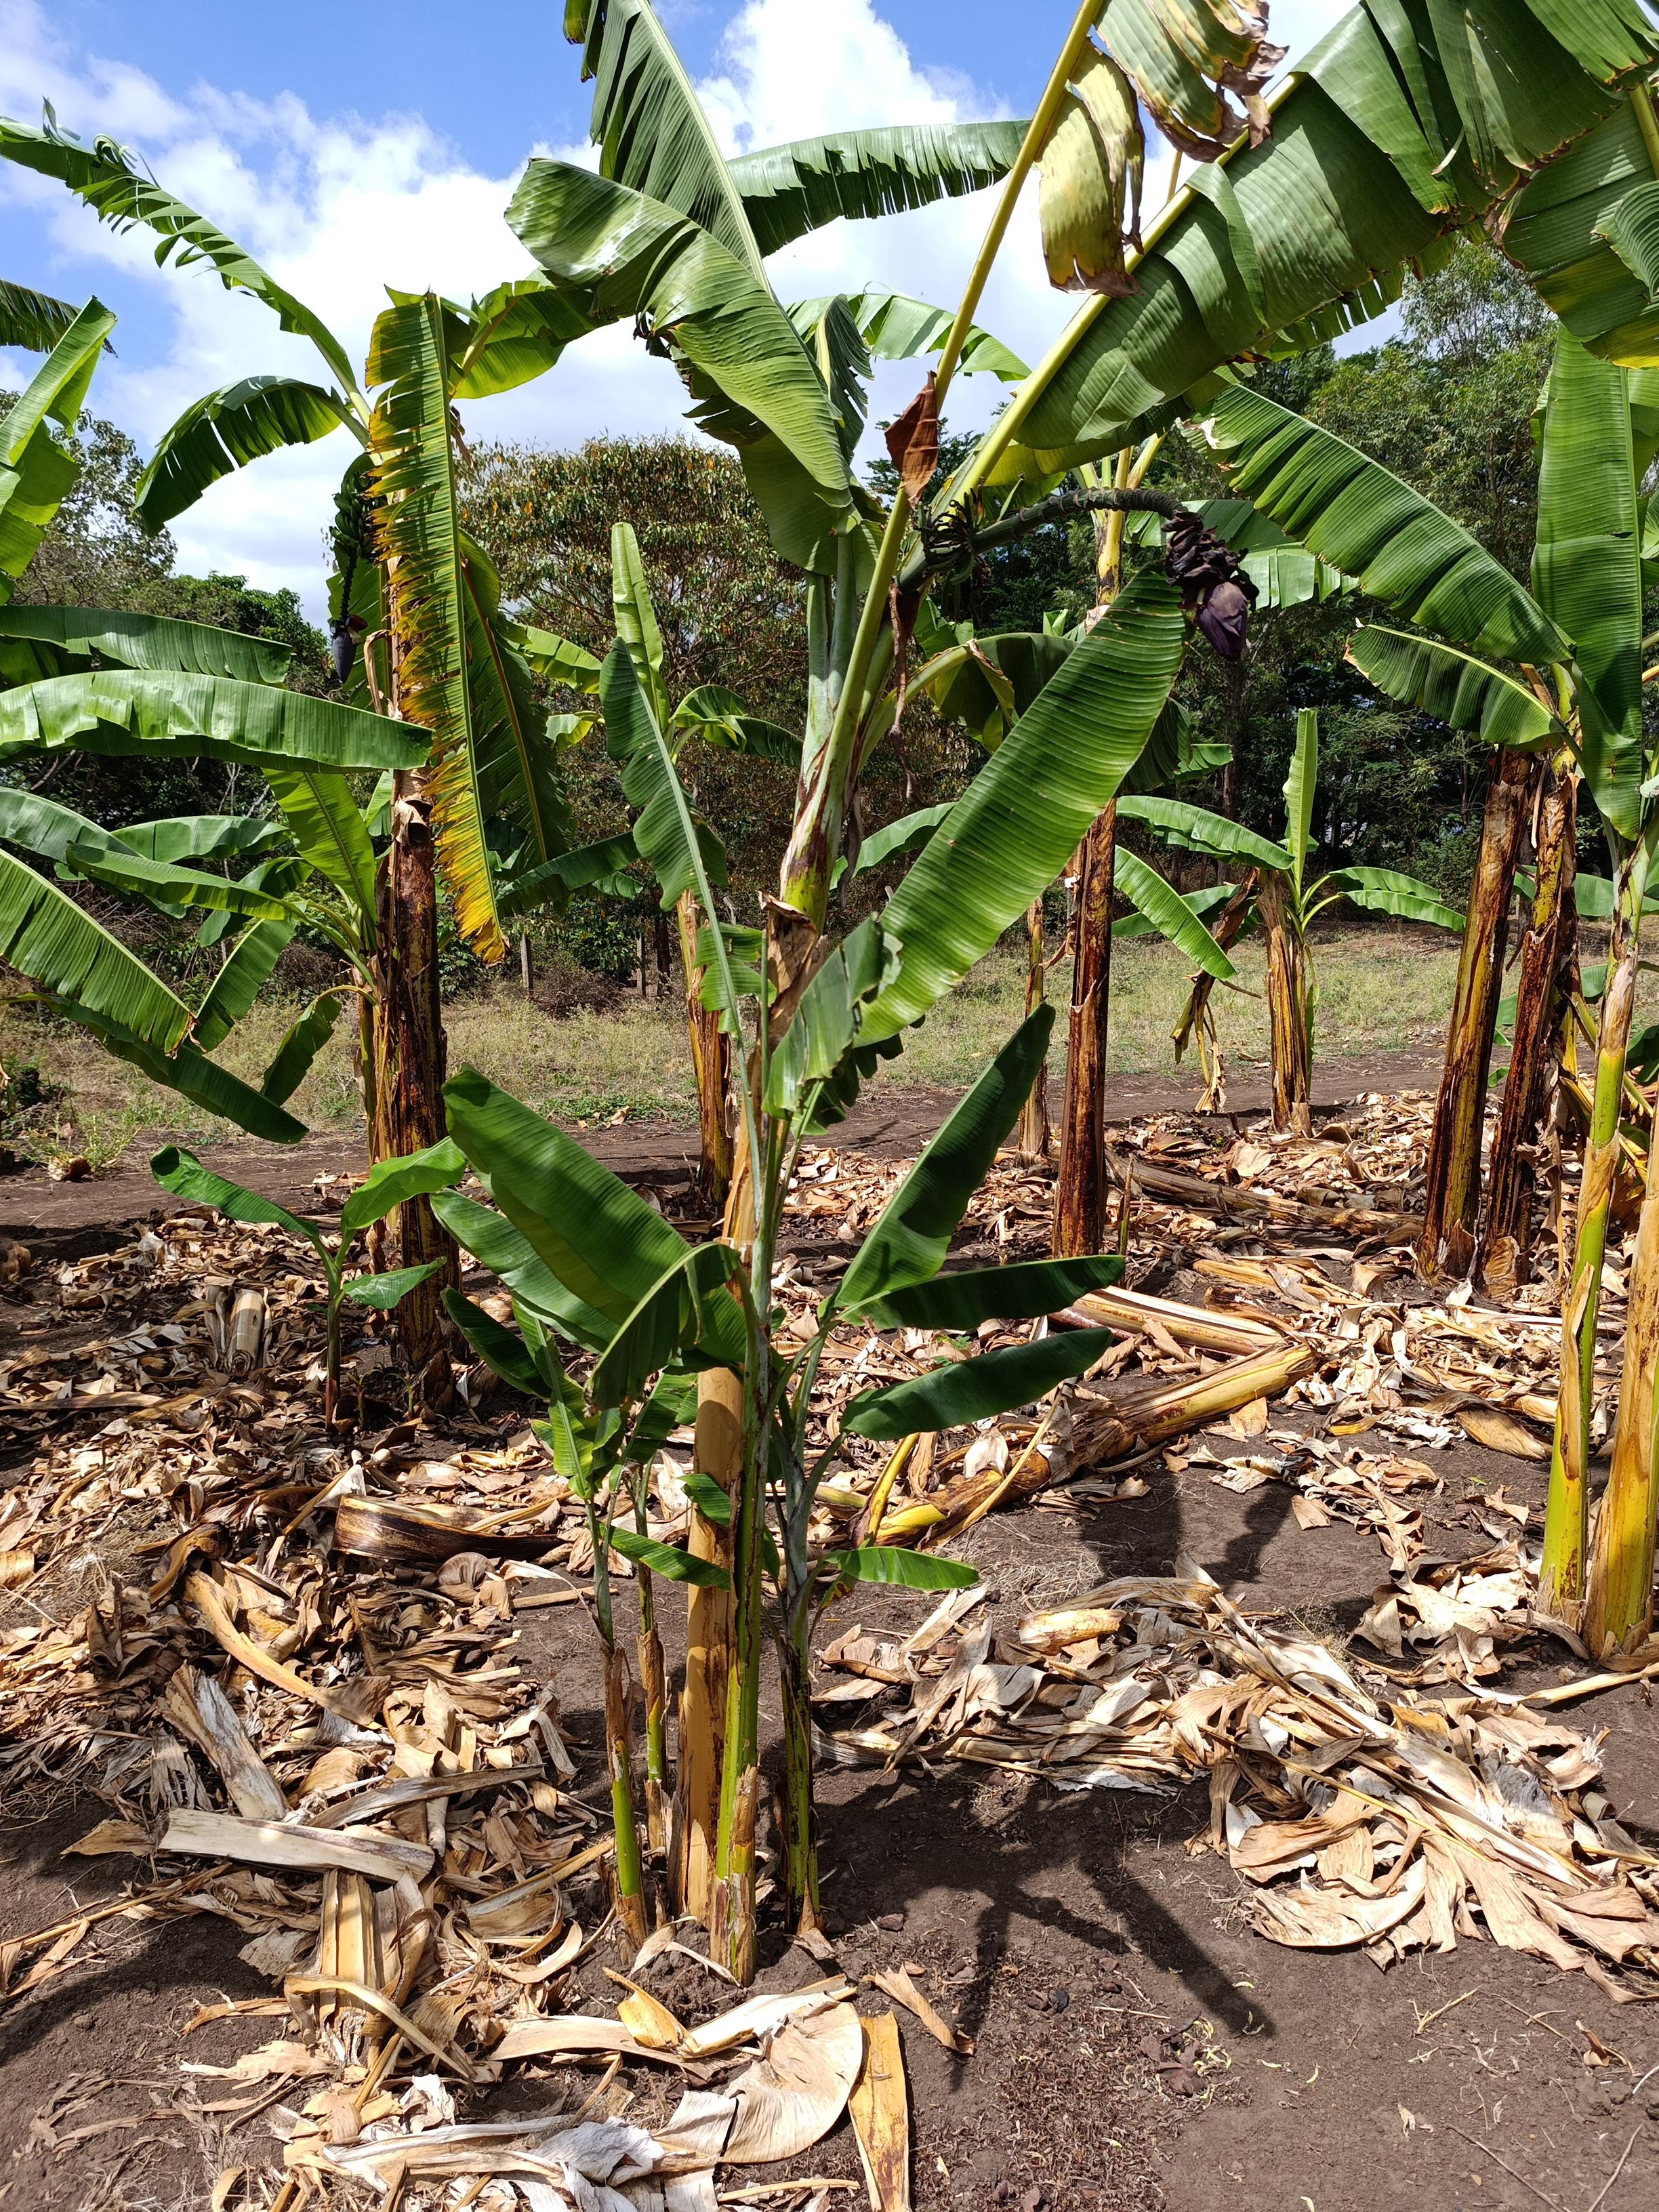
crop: banana
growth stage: development fruit
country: Tanzania
